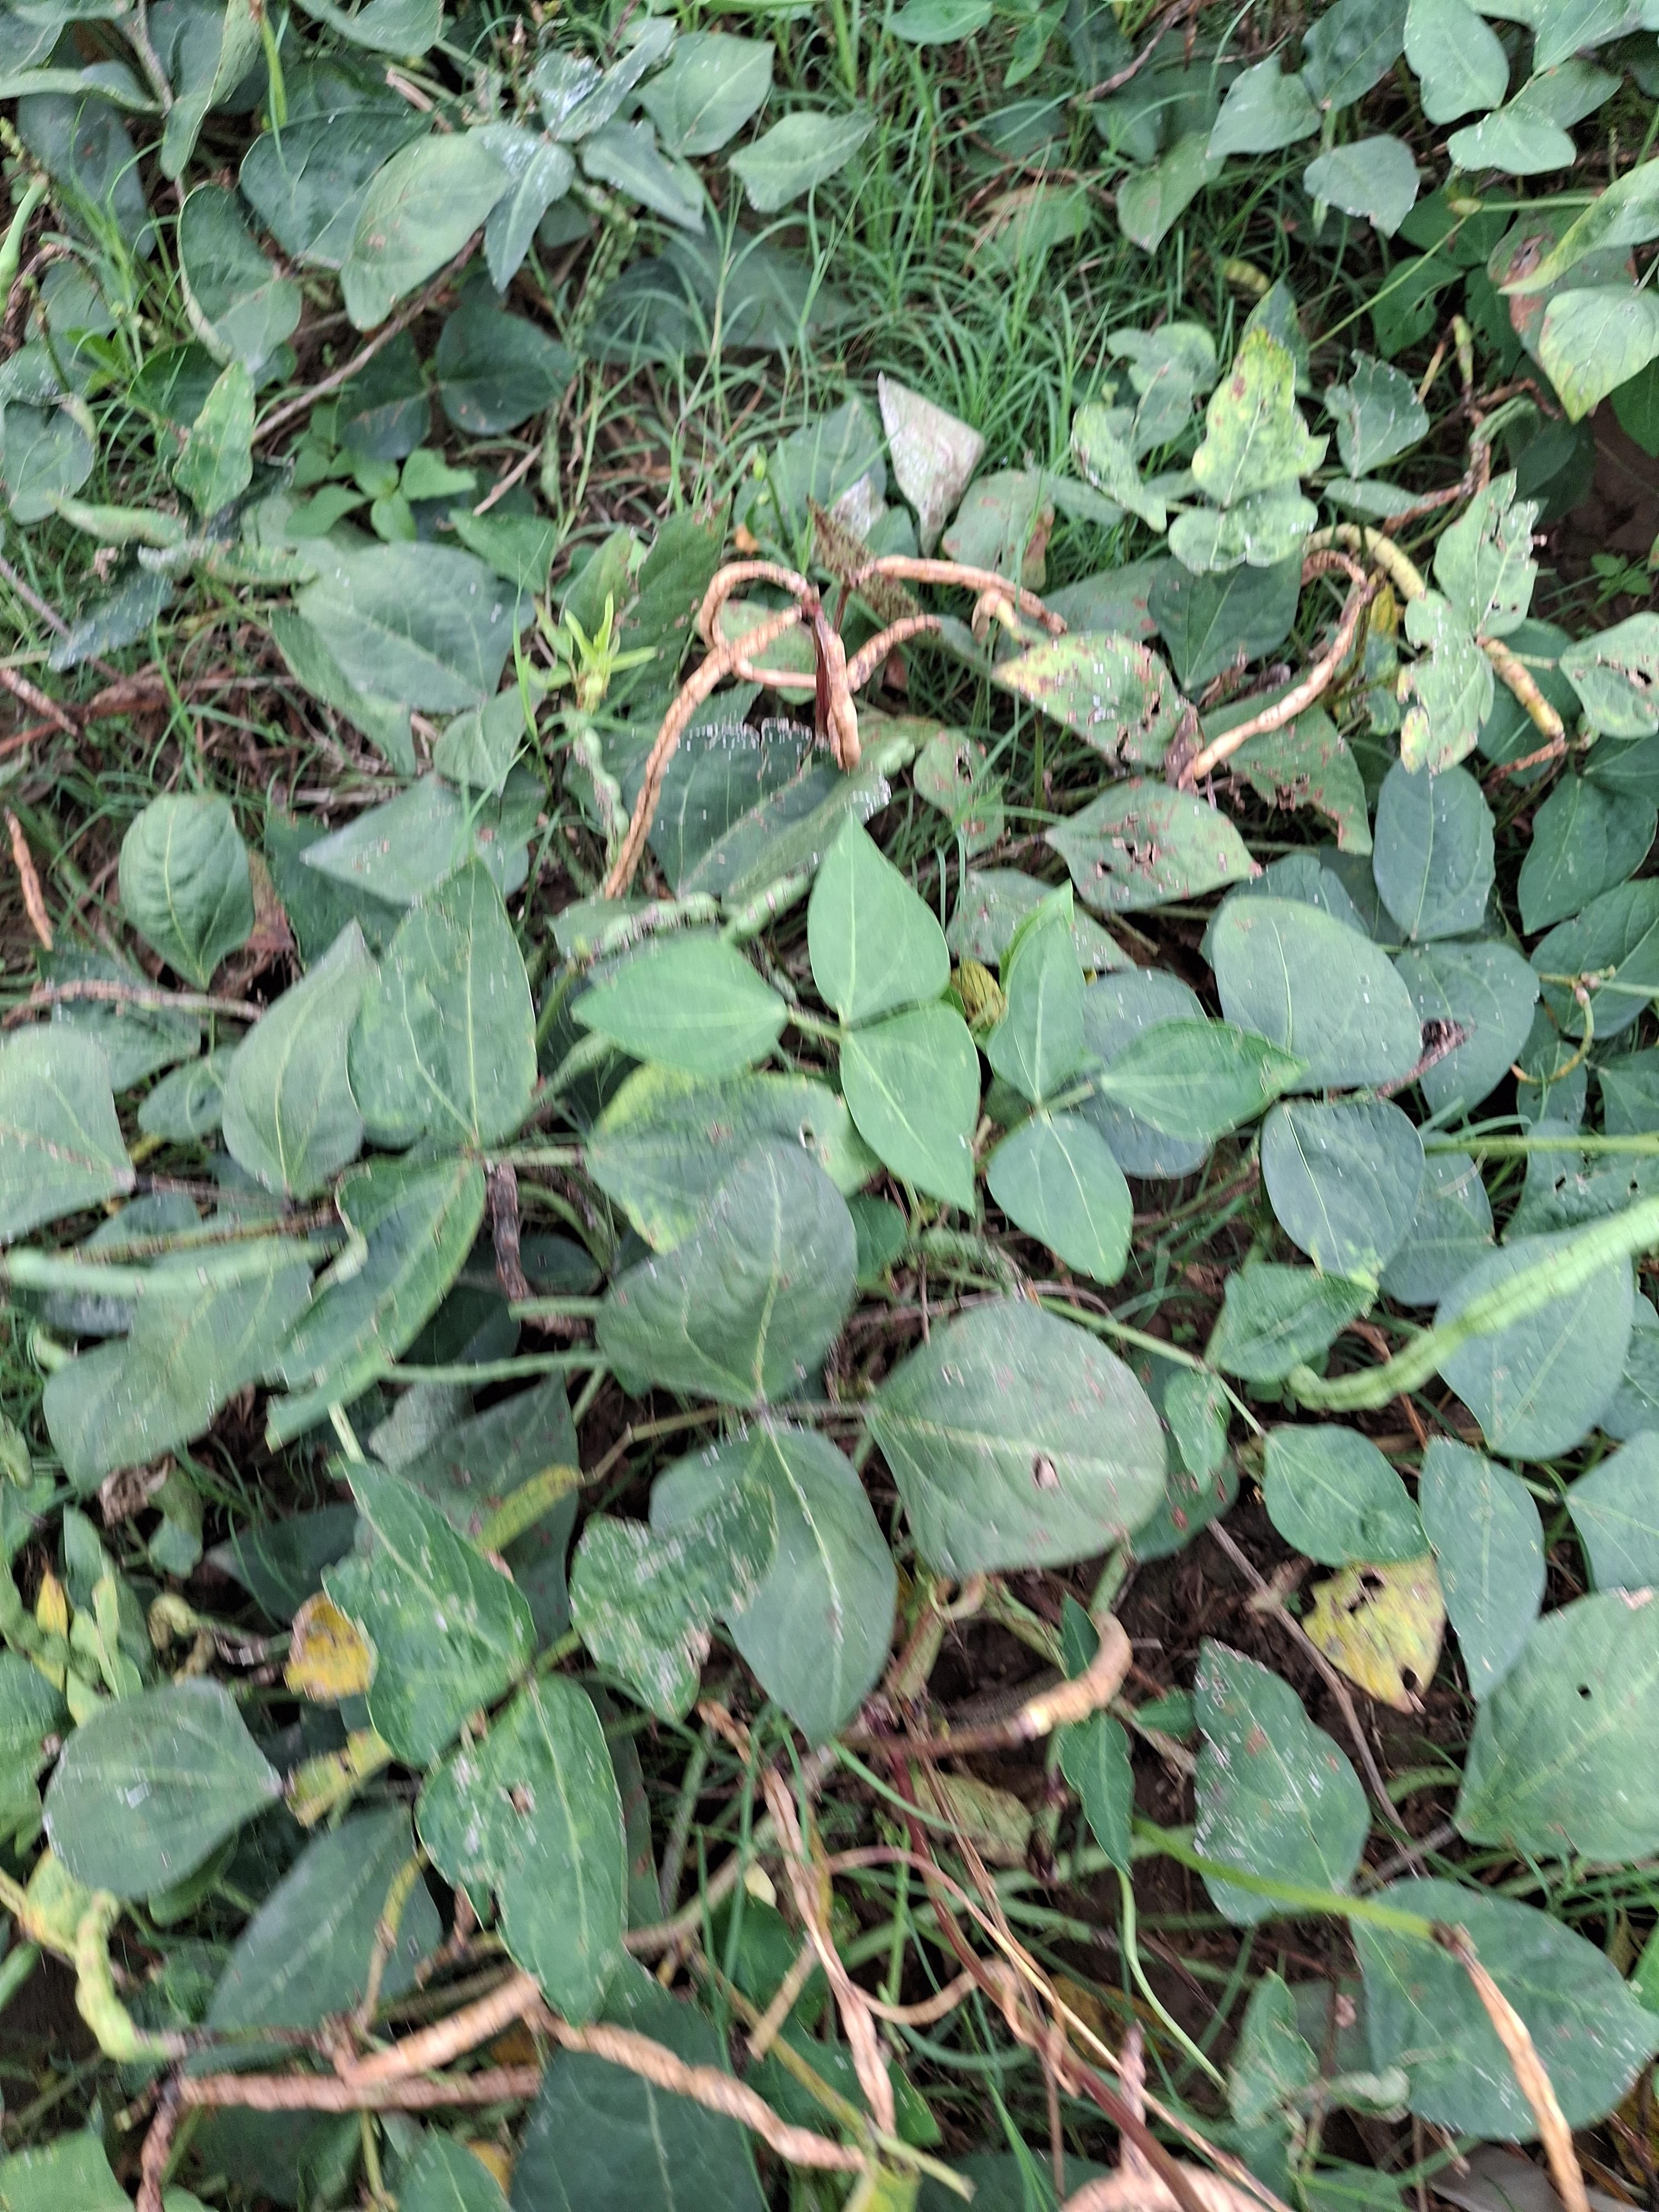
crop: cowpea
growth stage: maturity
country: Nigeria
